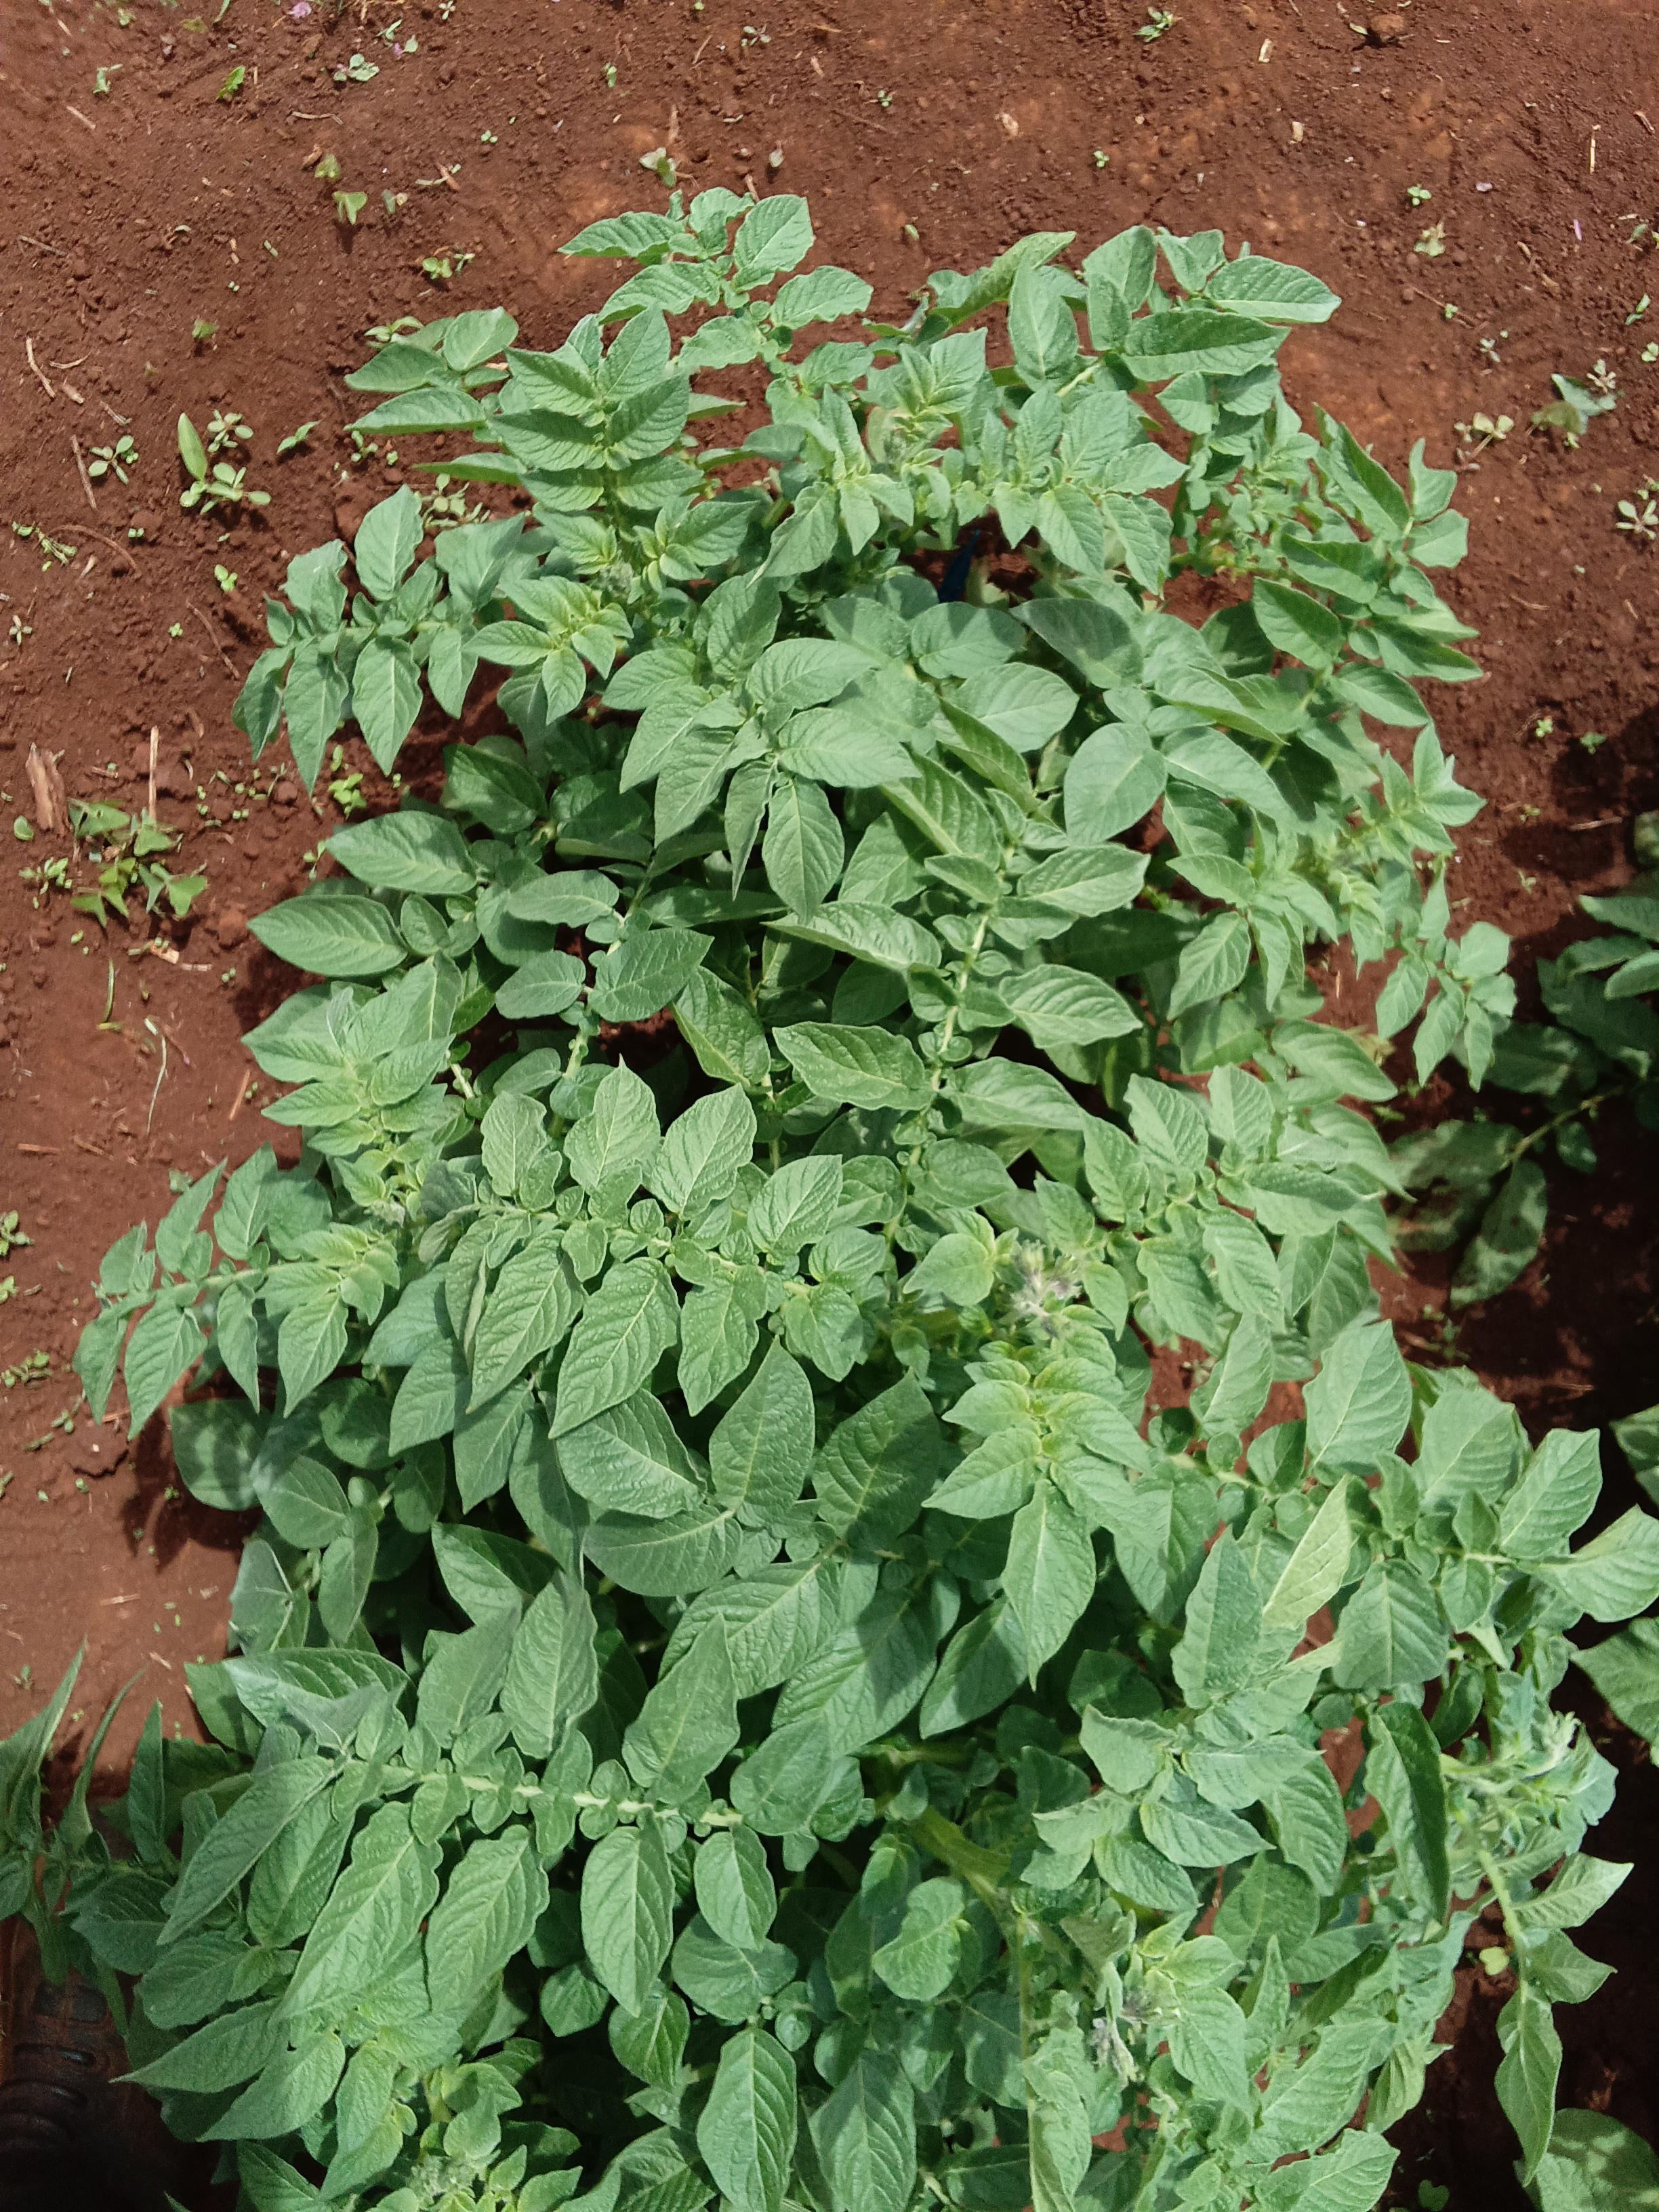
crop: potato
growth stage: vegetative
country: Kenya
